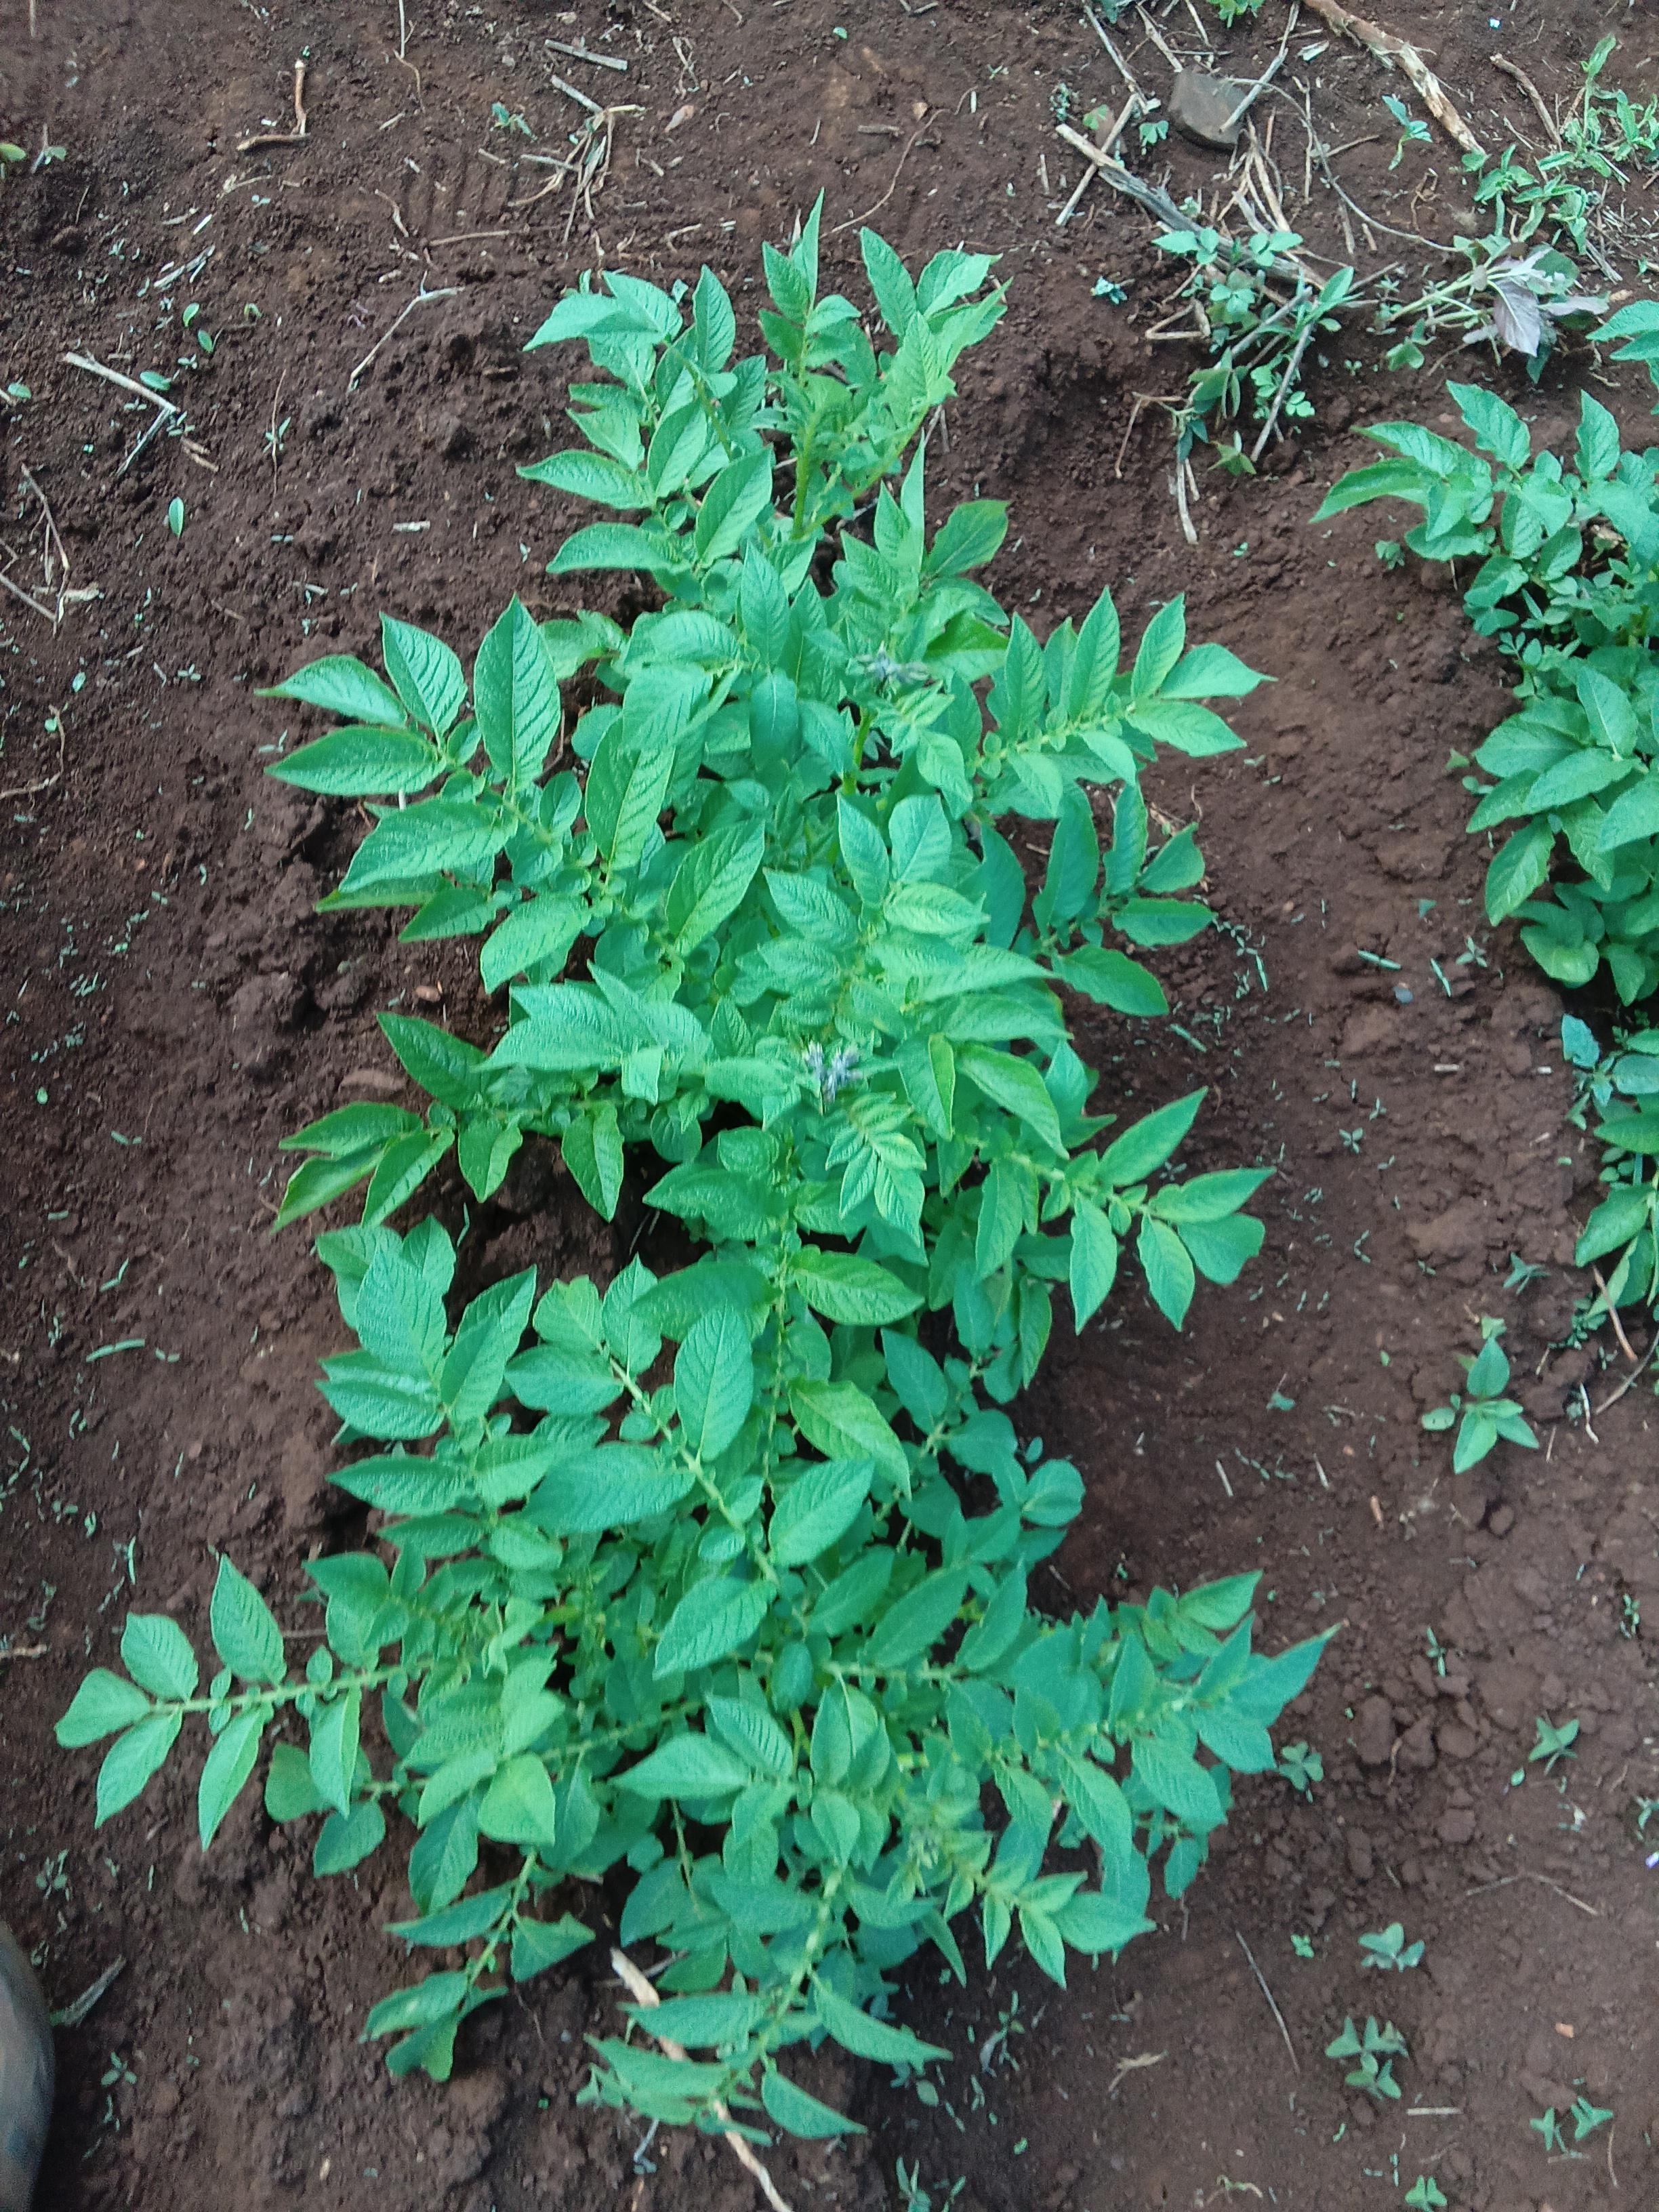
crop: potato
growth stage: vegetative
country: Kenya
